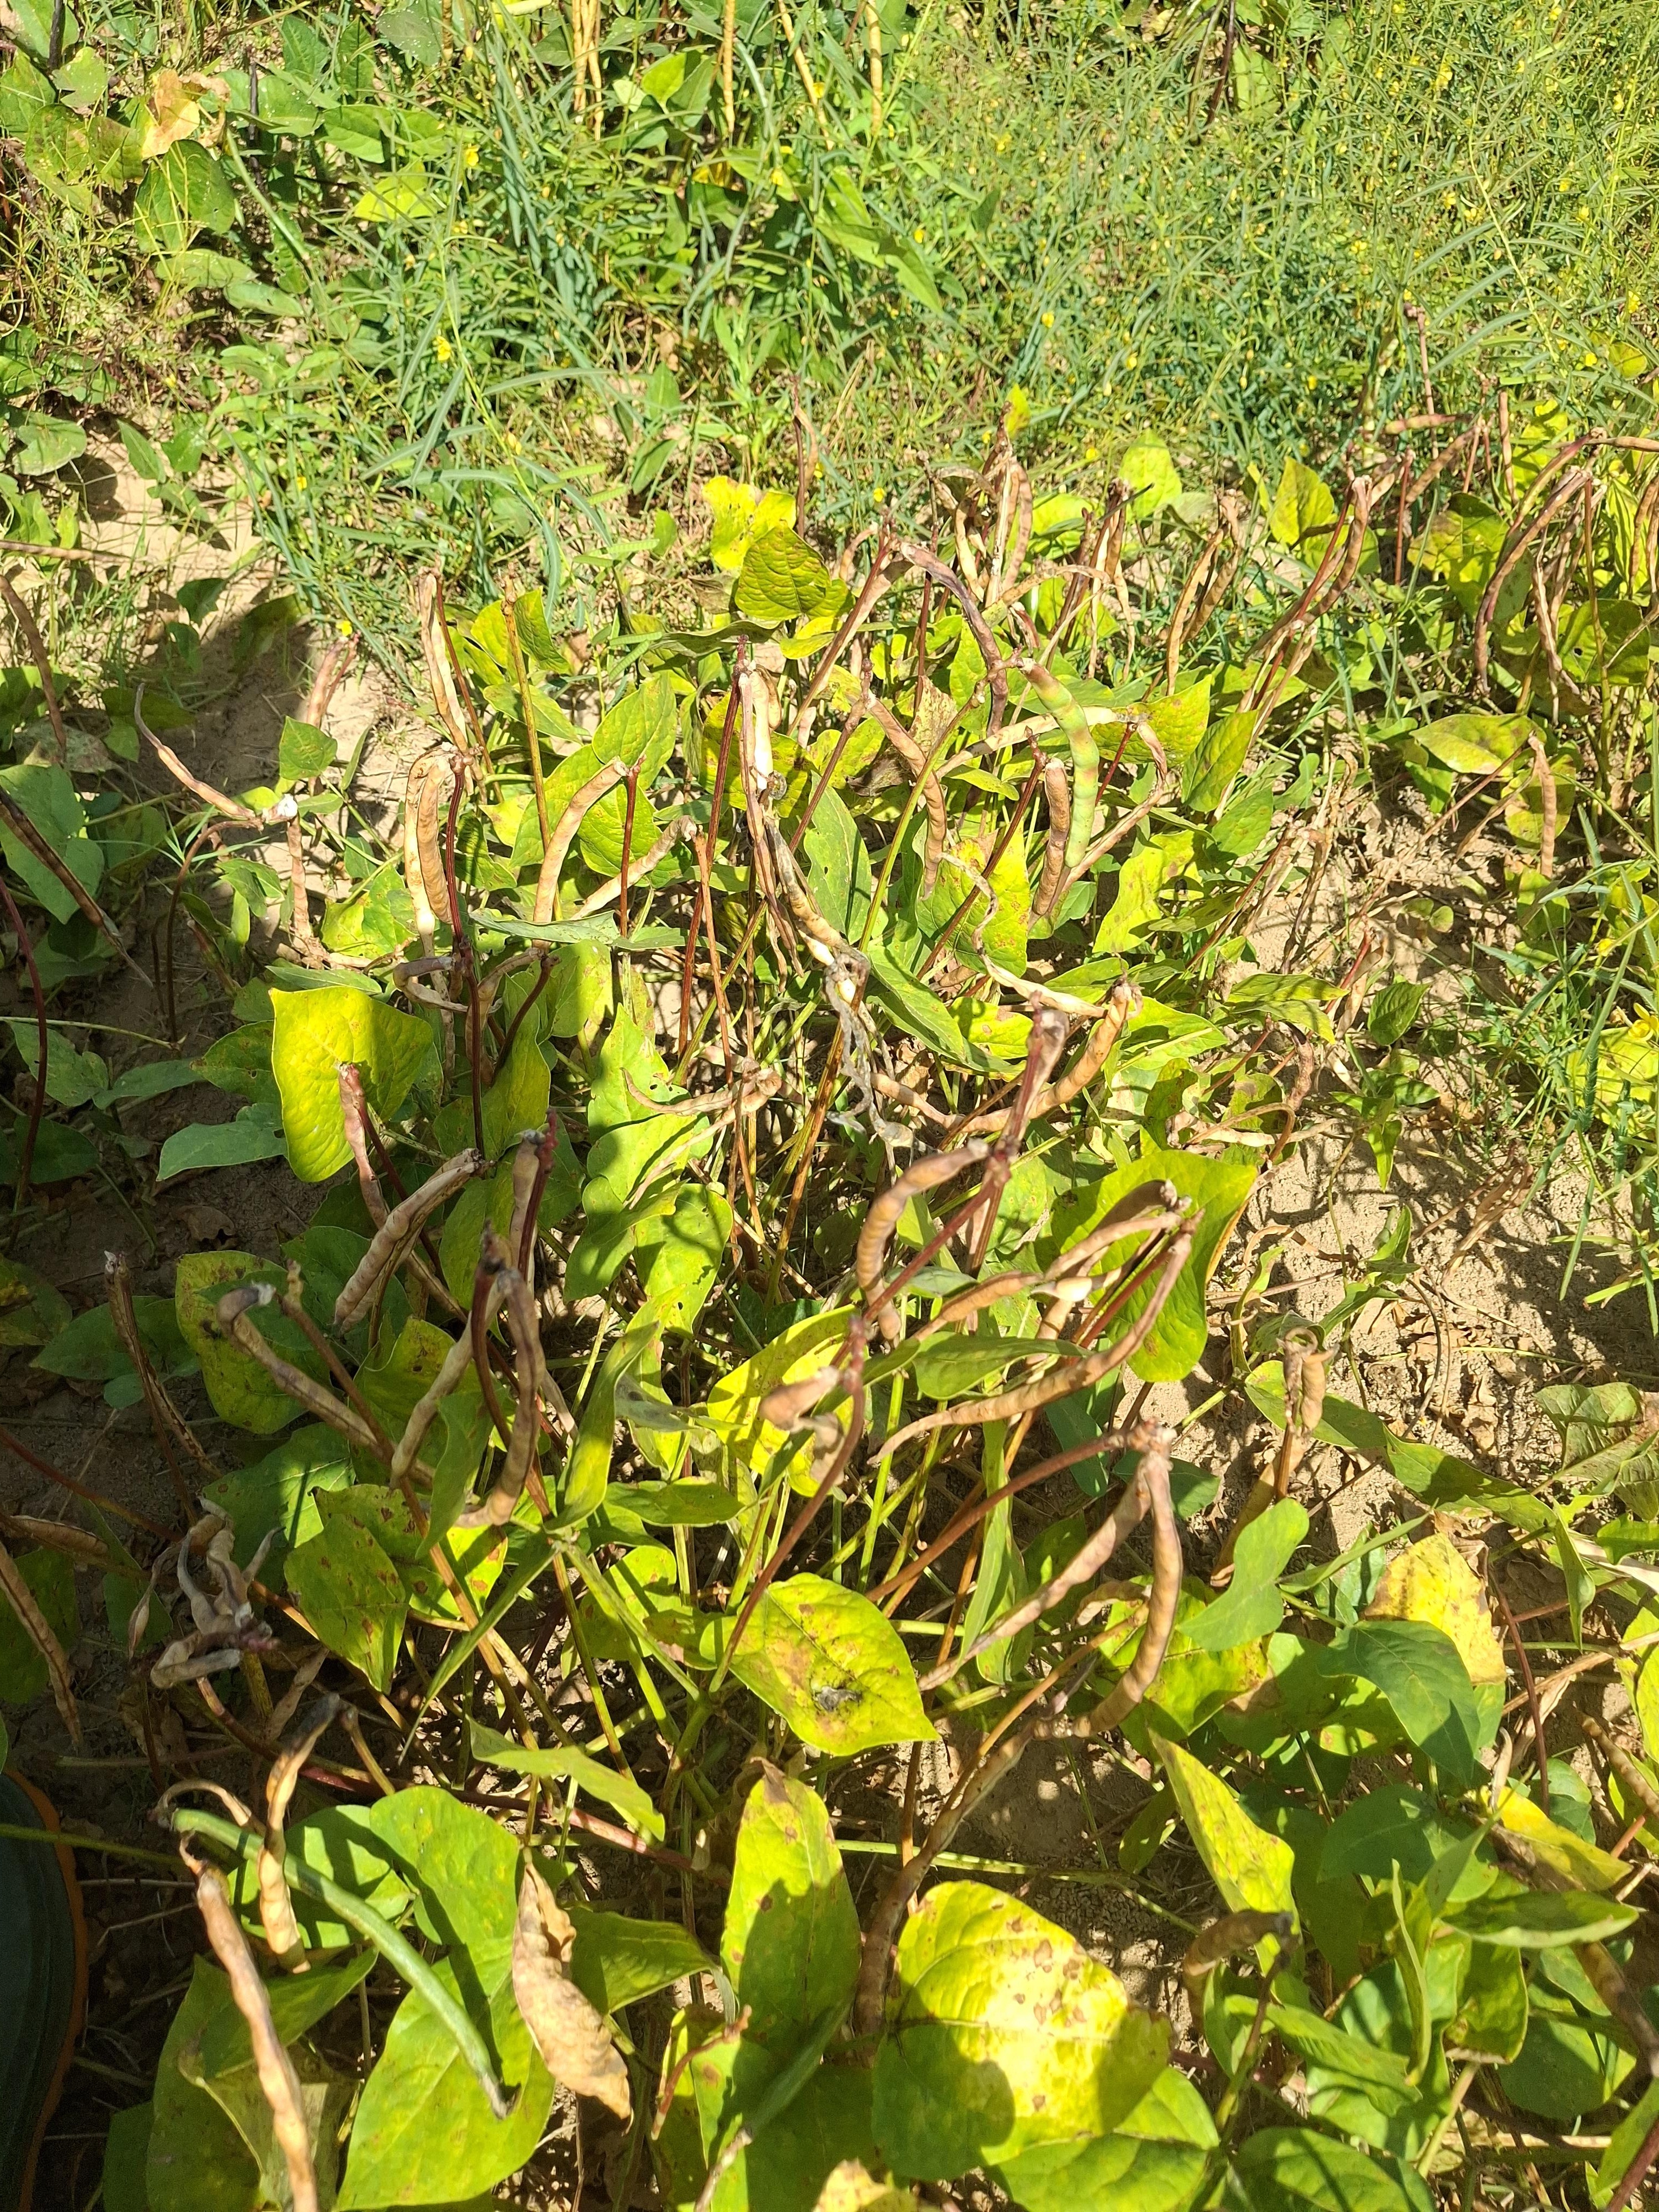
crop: cowpea
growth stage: maturity
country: Nigeria
